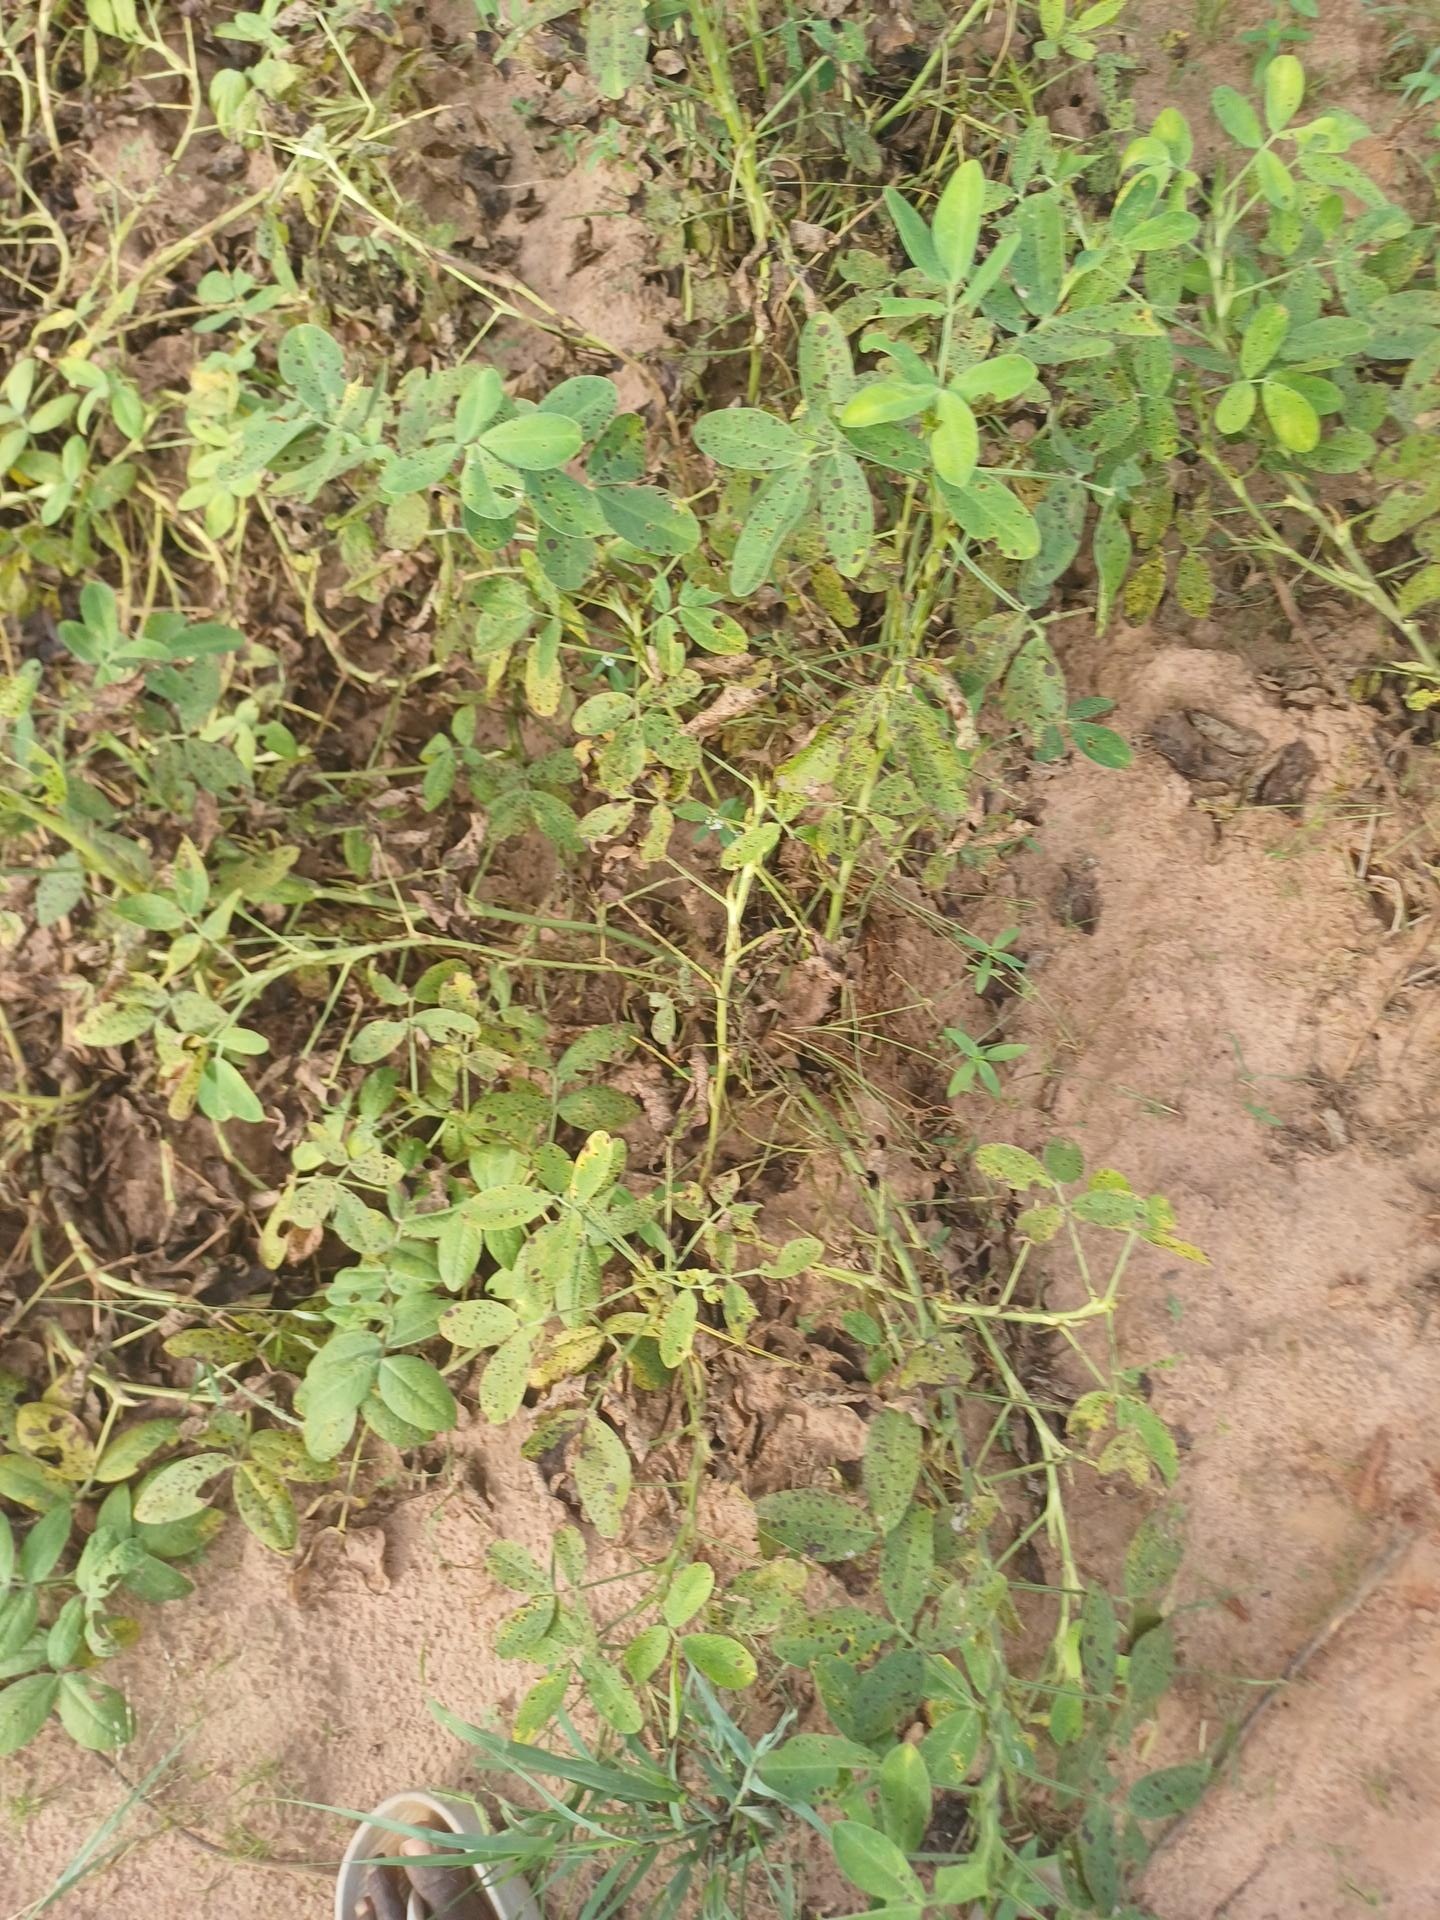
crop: groundnut
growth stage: flowering
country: Senegal
